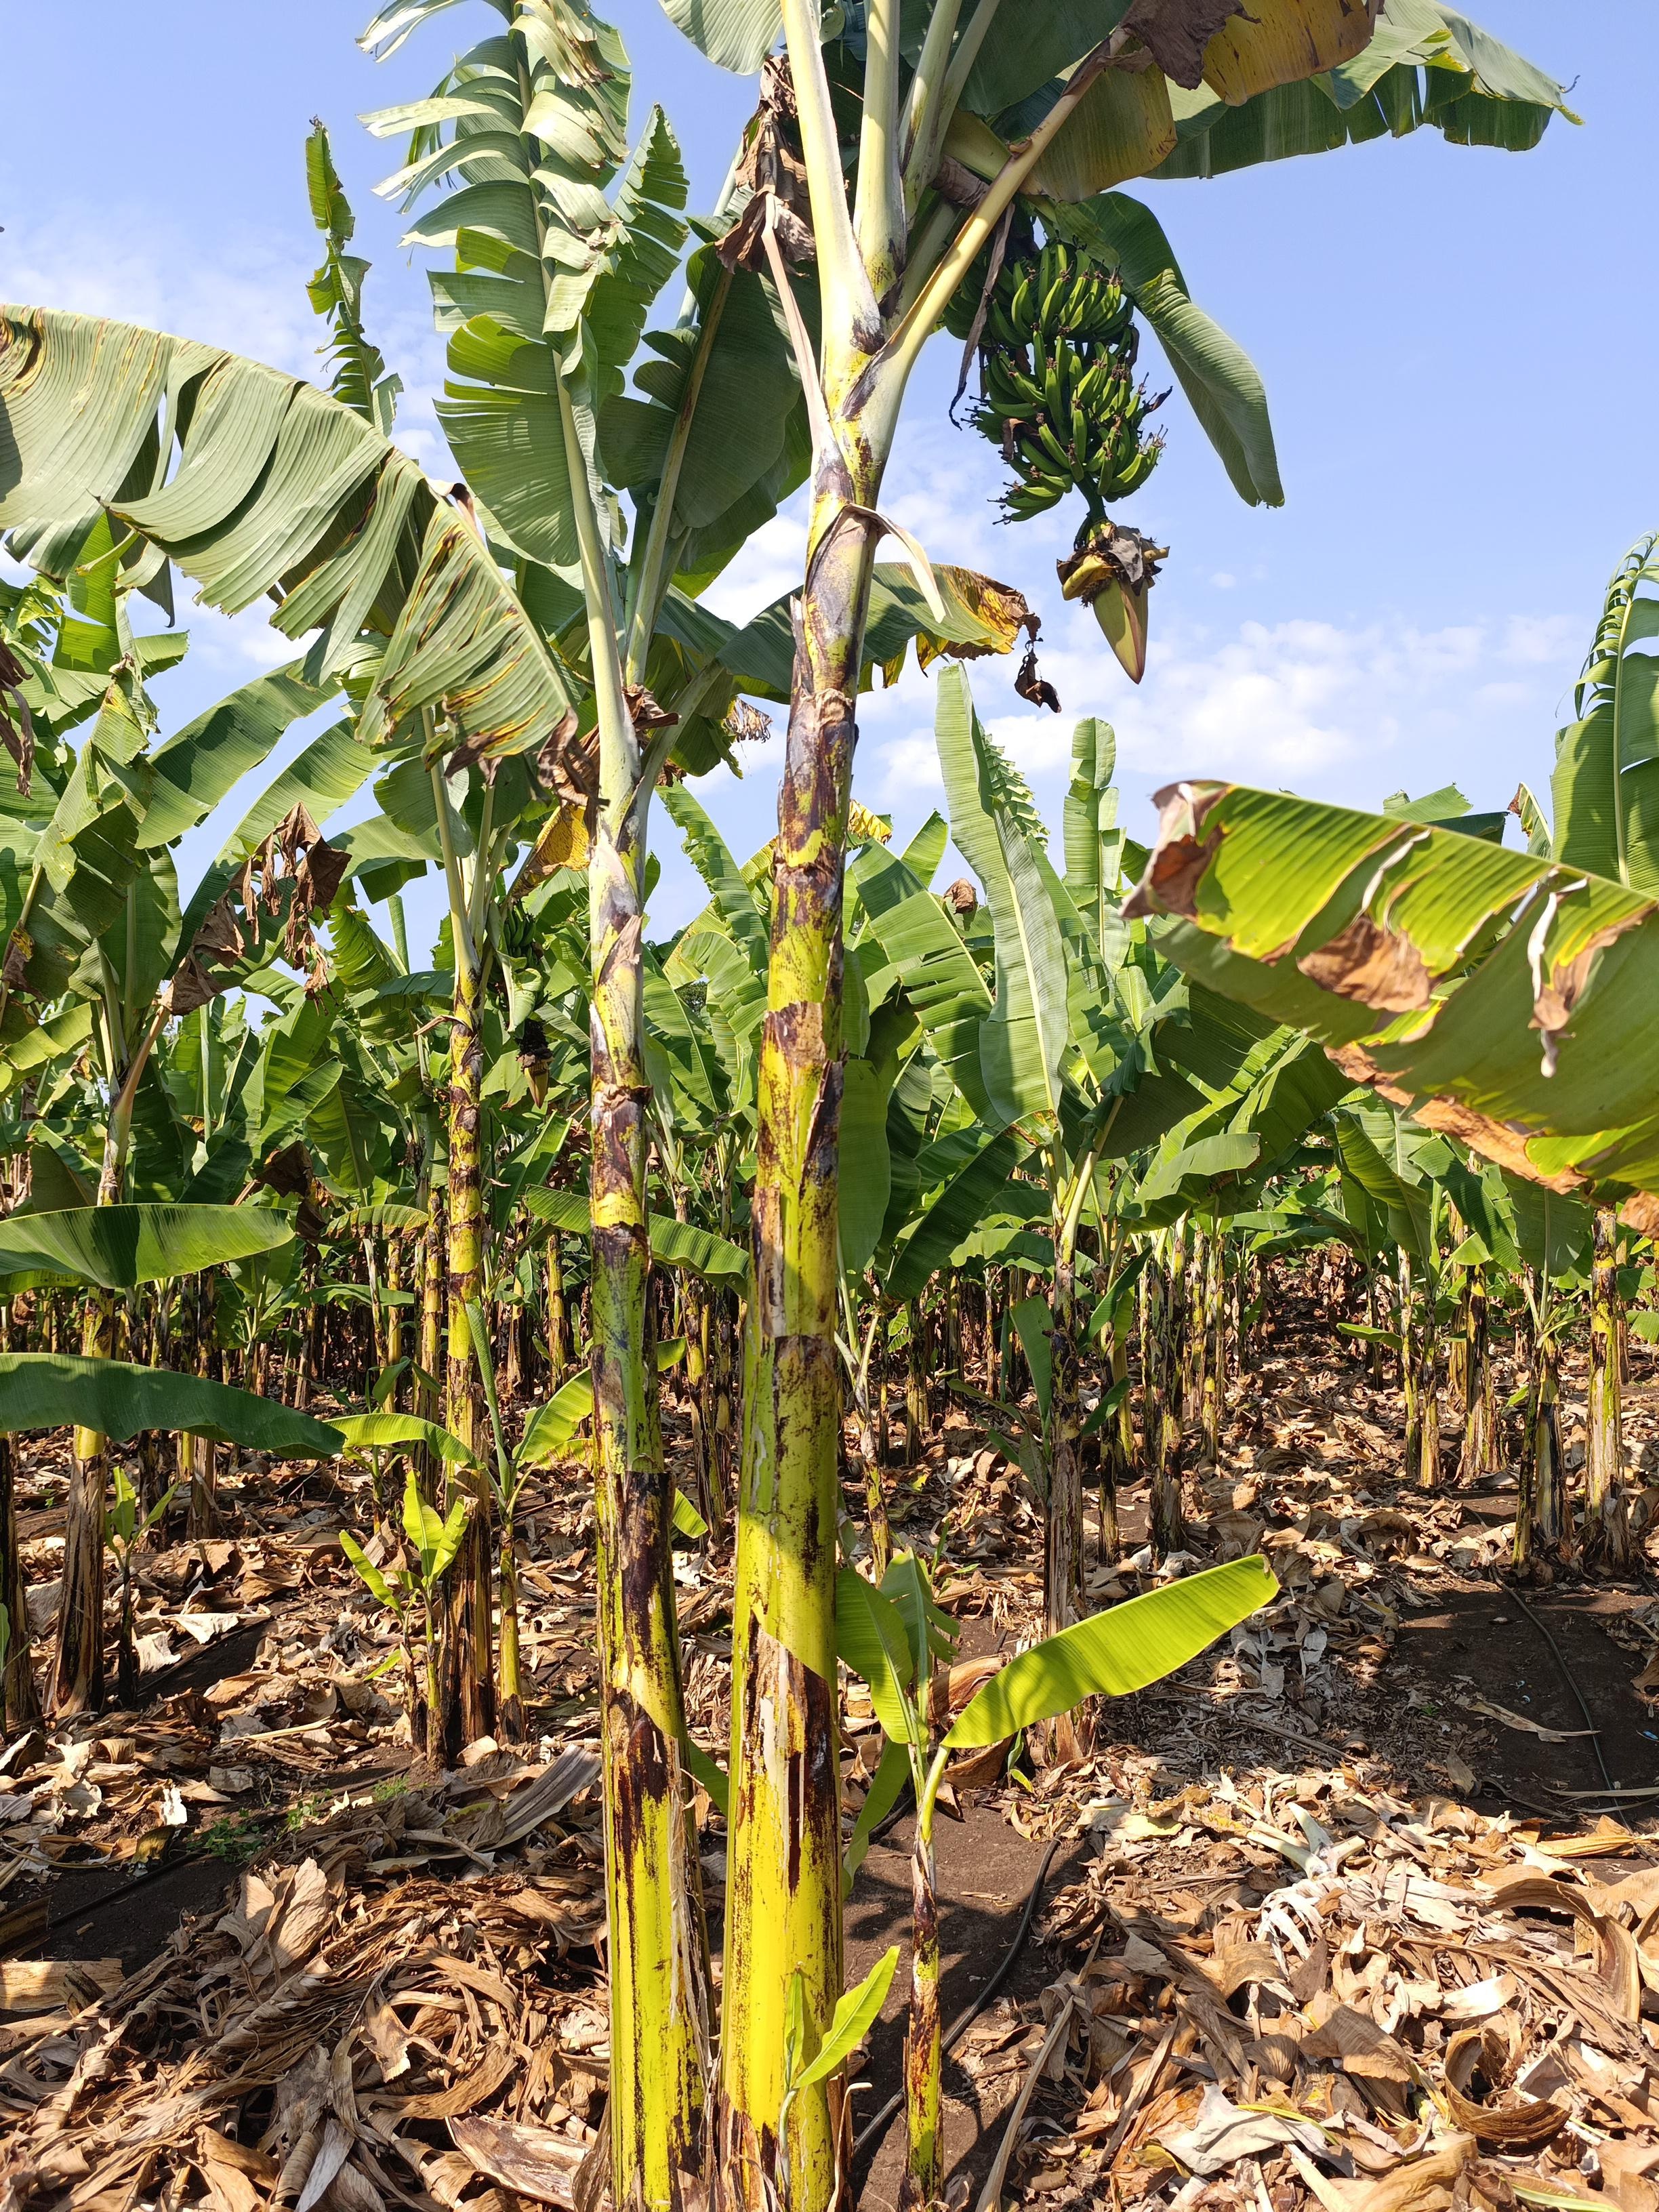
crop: banana
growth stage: development fruit
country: Tanzania
